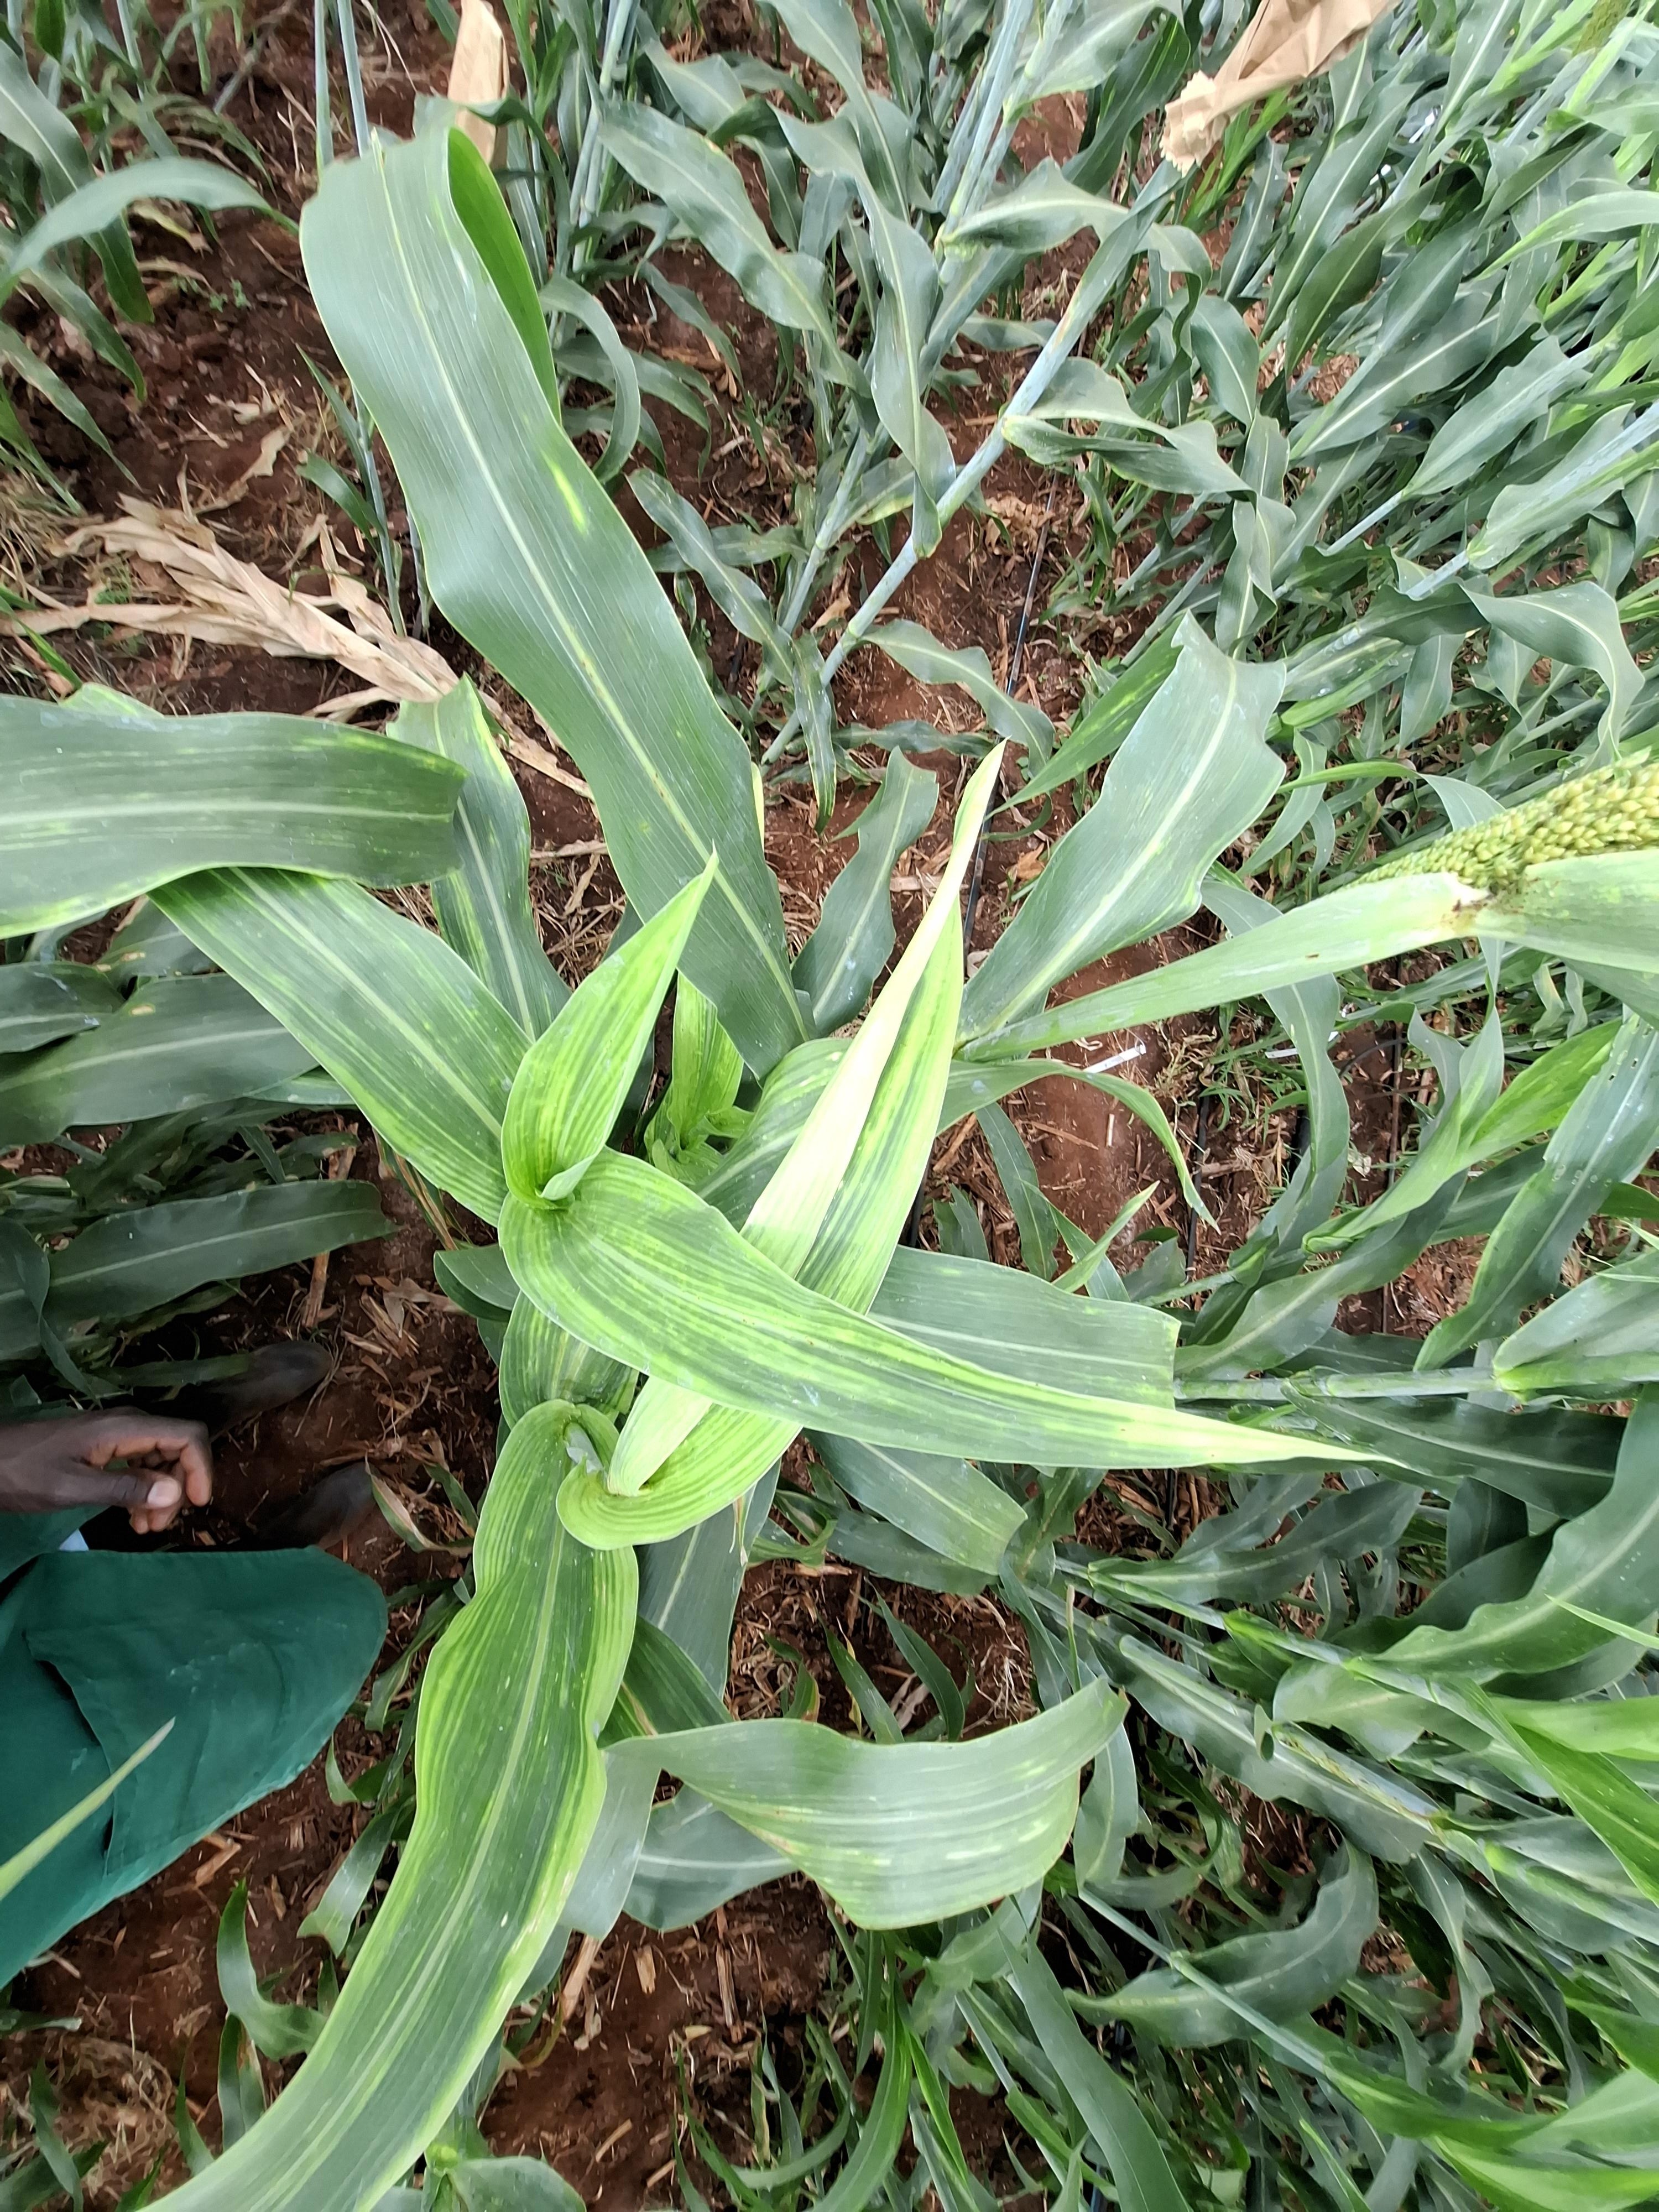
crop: sorghum
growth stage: heading tuber
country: Kenya
